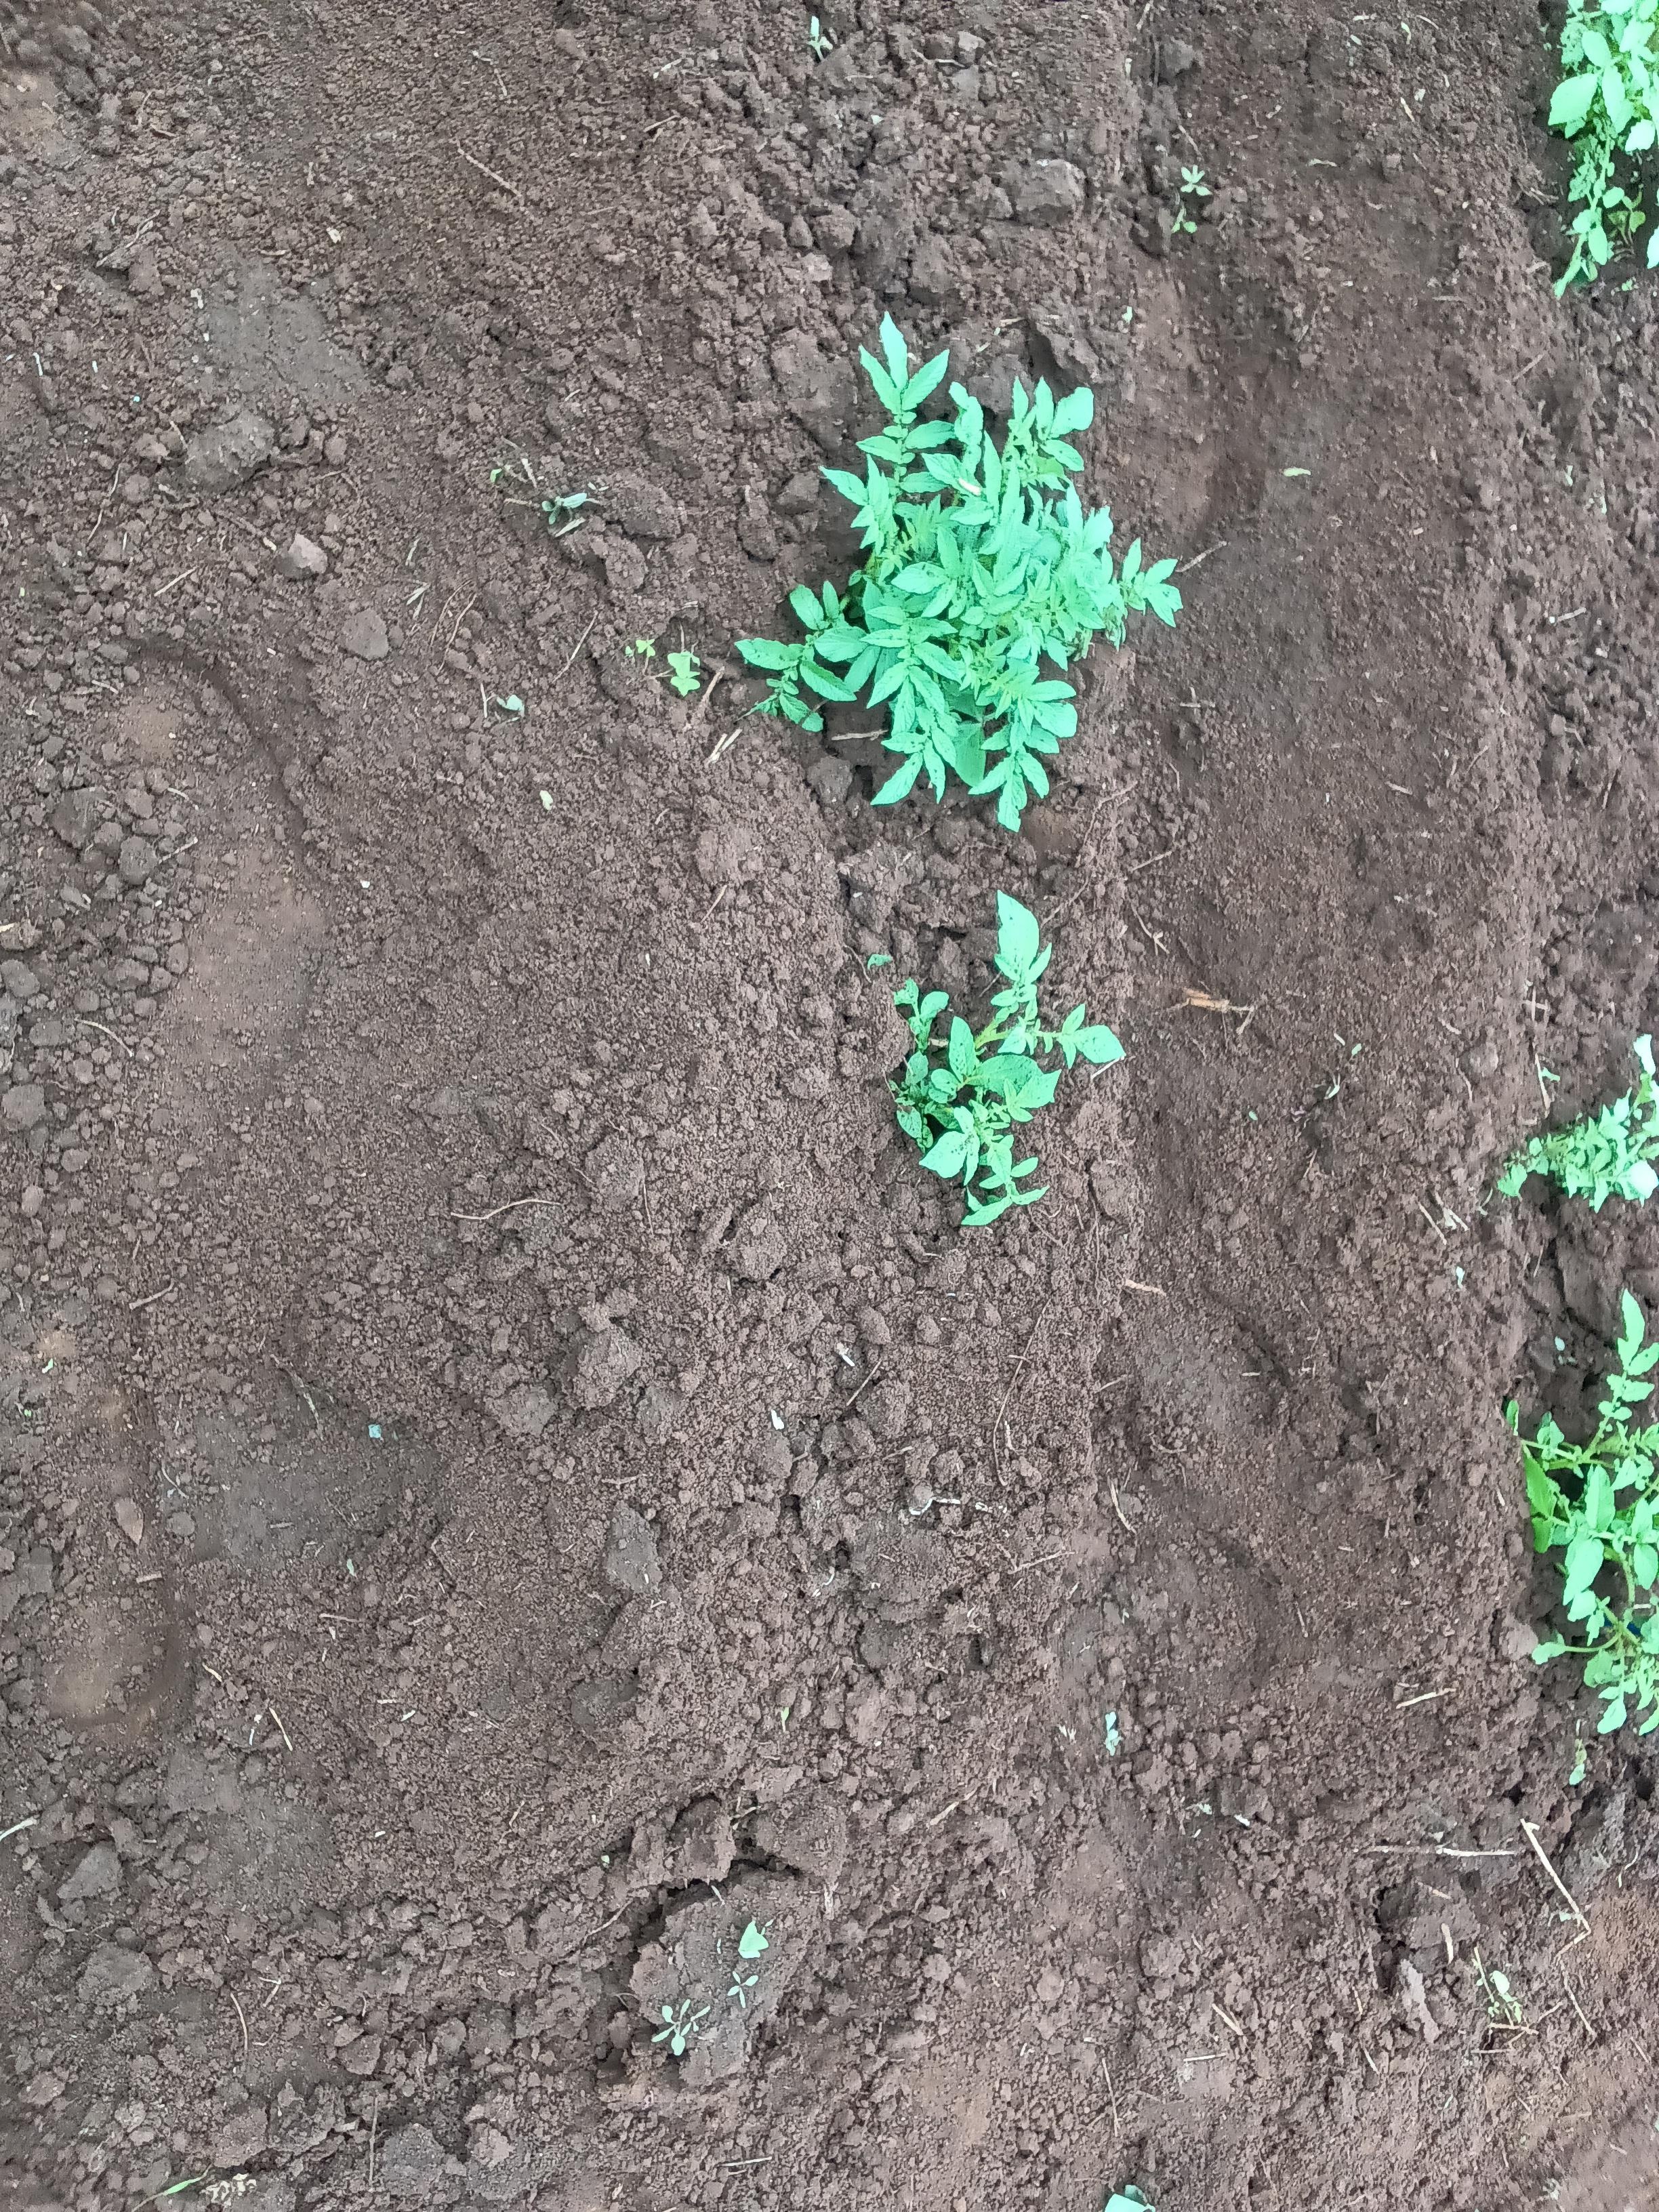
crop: potato
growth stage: sprouting emergence
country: Kenya
